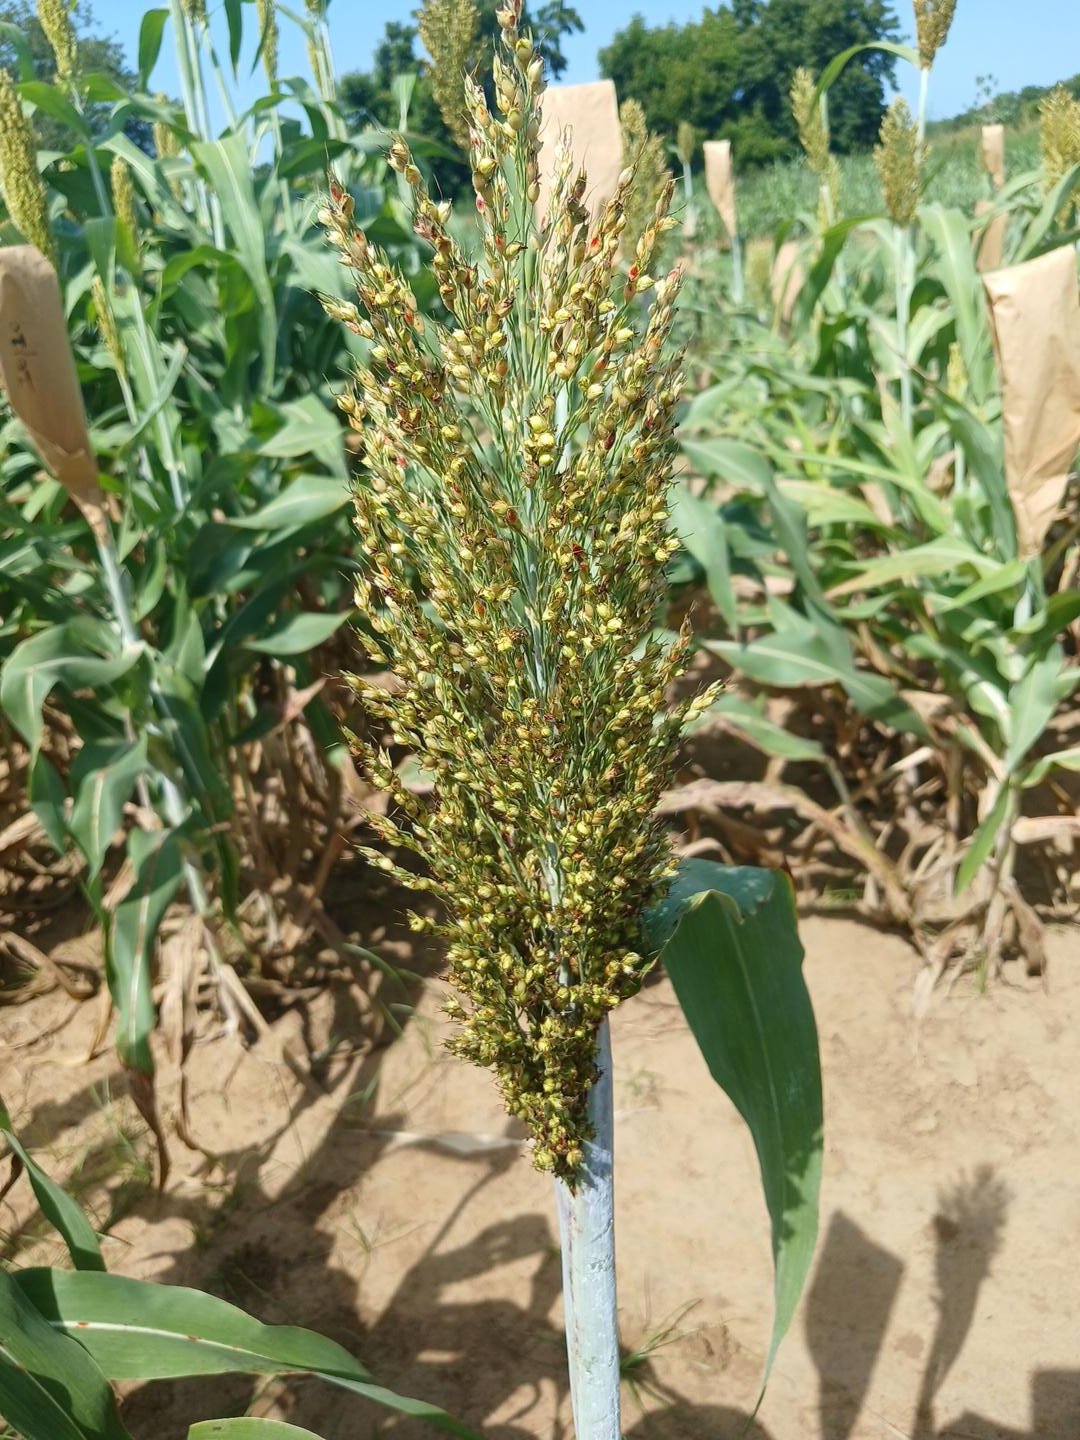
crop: sorghum
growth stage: filling grain
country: Senegal
